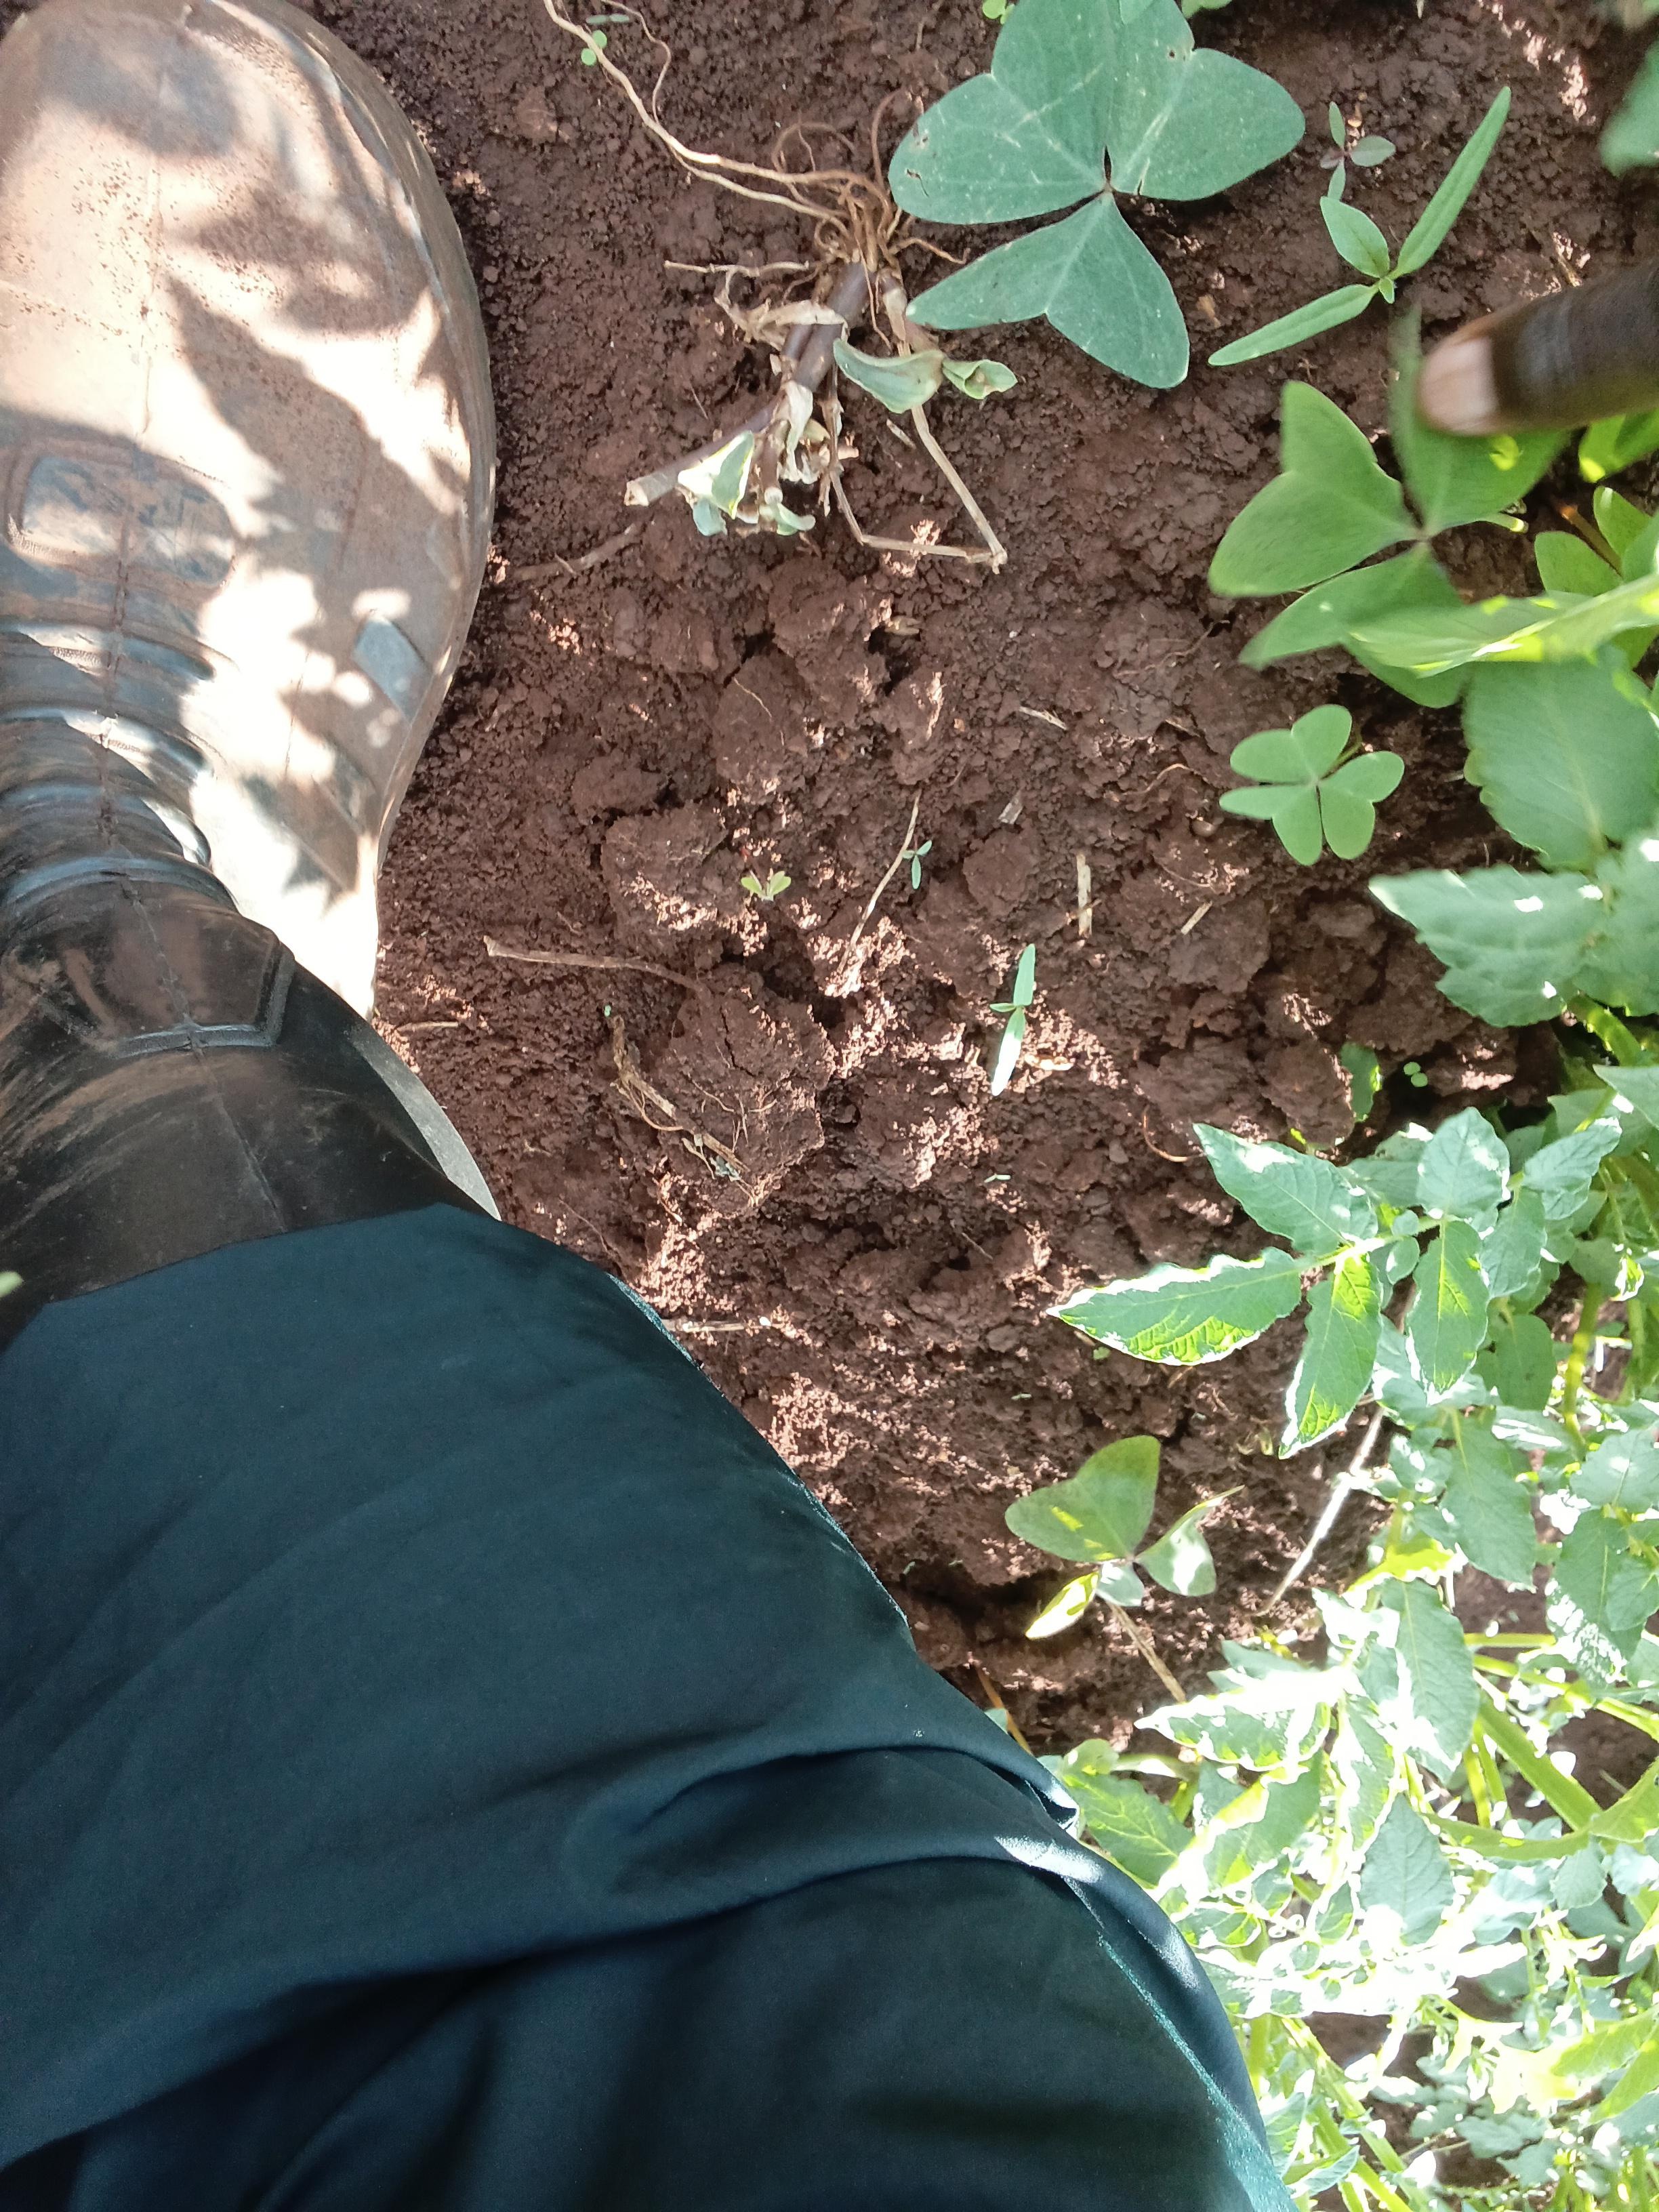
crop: potato
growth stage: vegetative
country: Kenya
